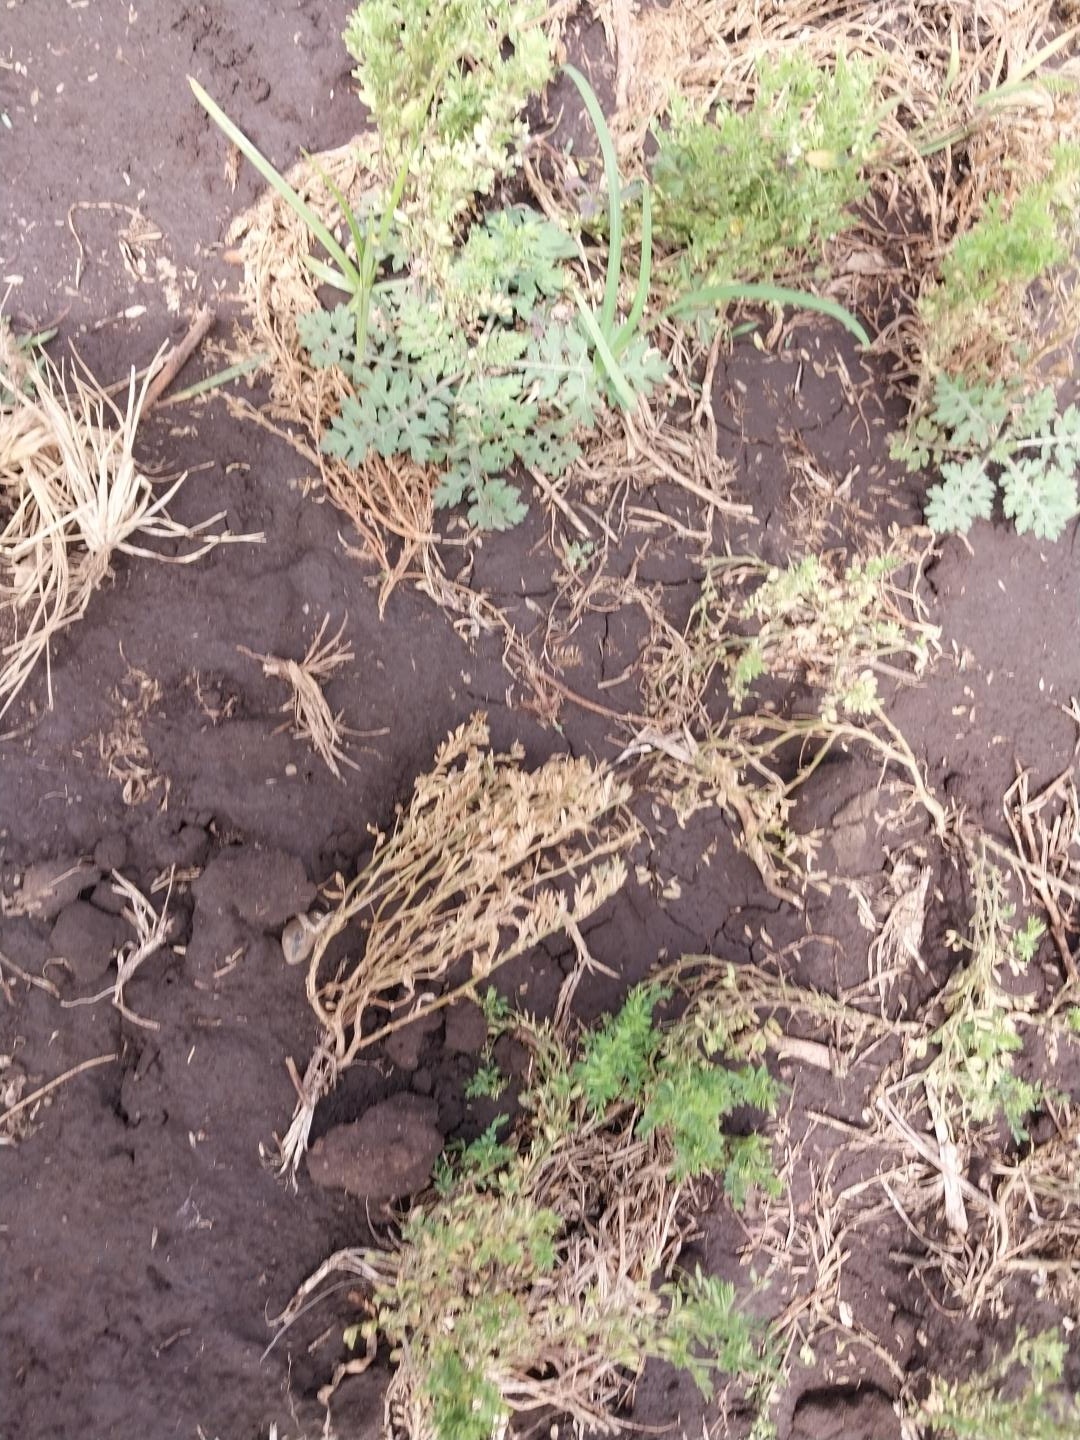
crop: lentil
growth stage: development pod
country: Tanzania
